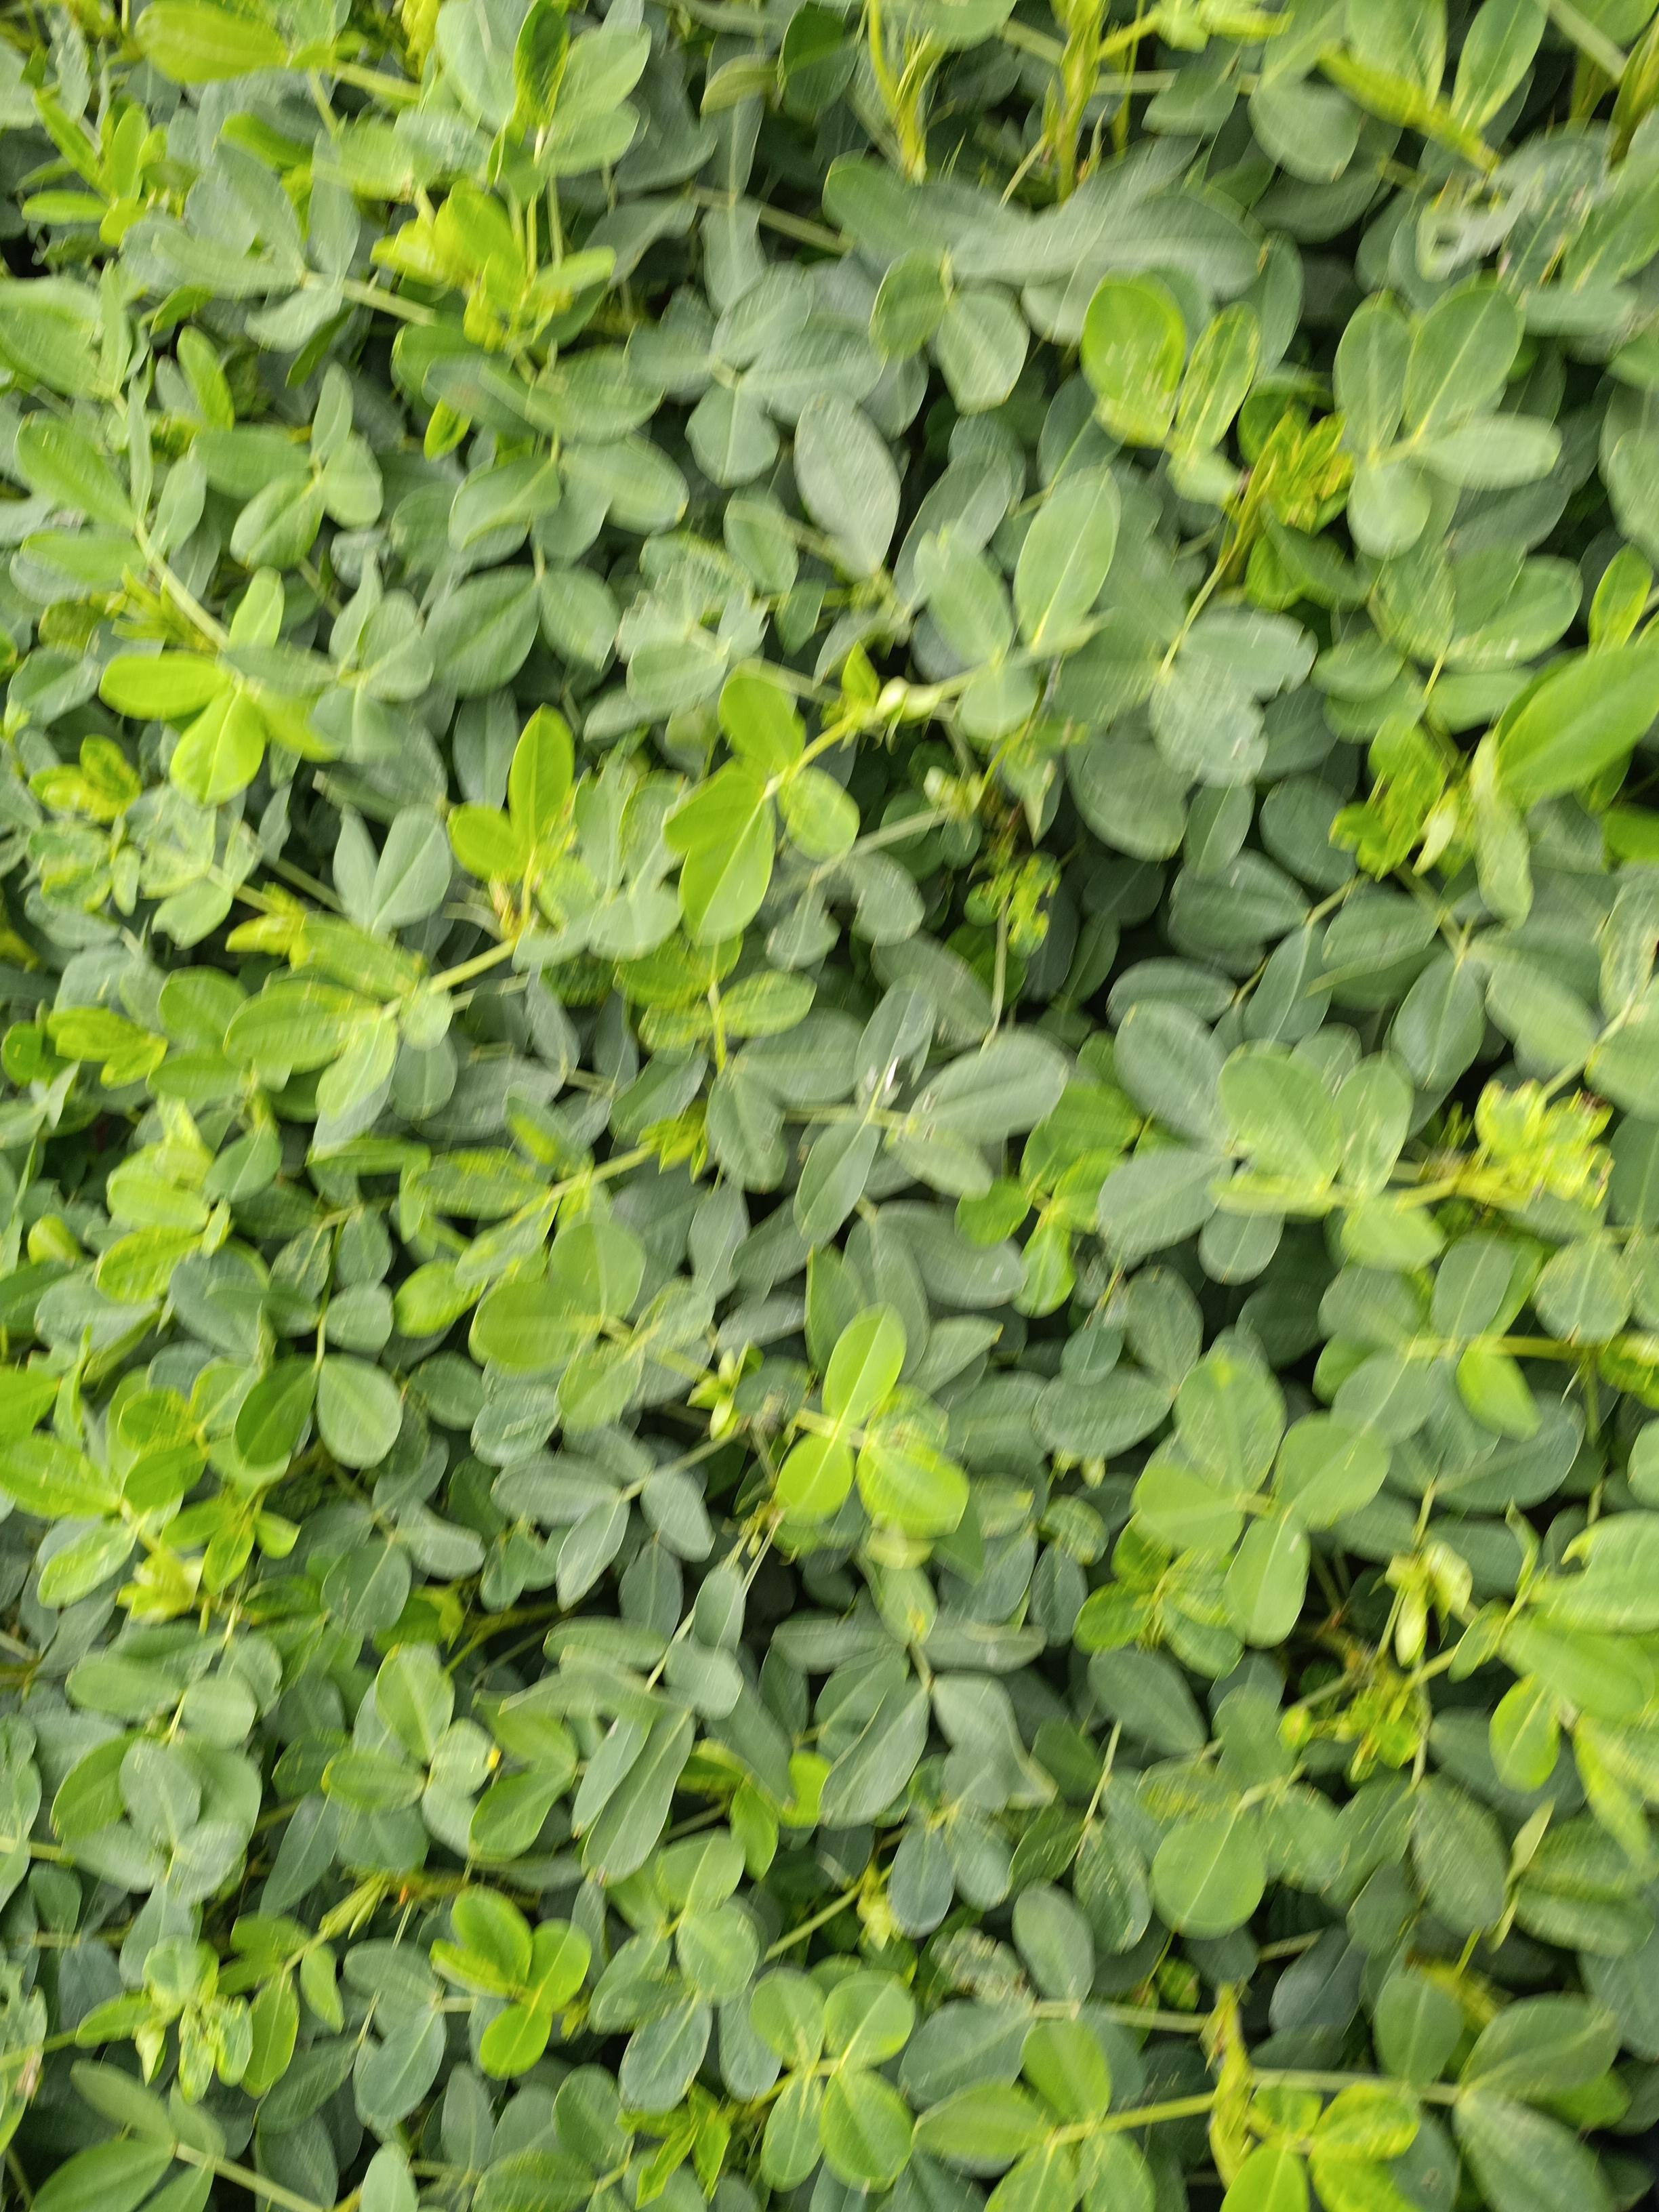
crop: groundnut
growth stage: pegging
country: Kenya
